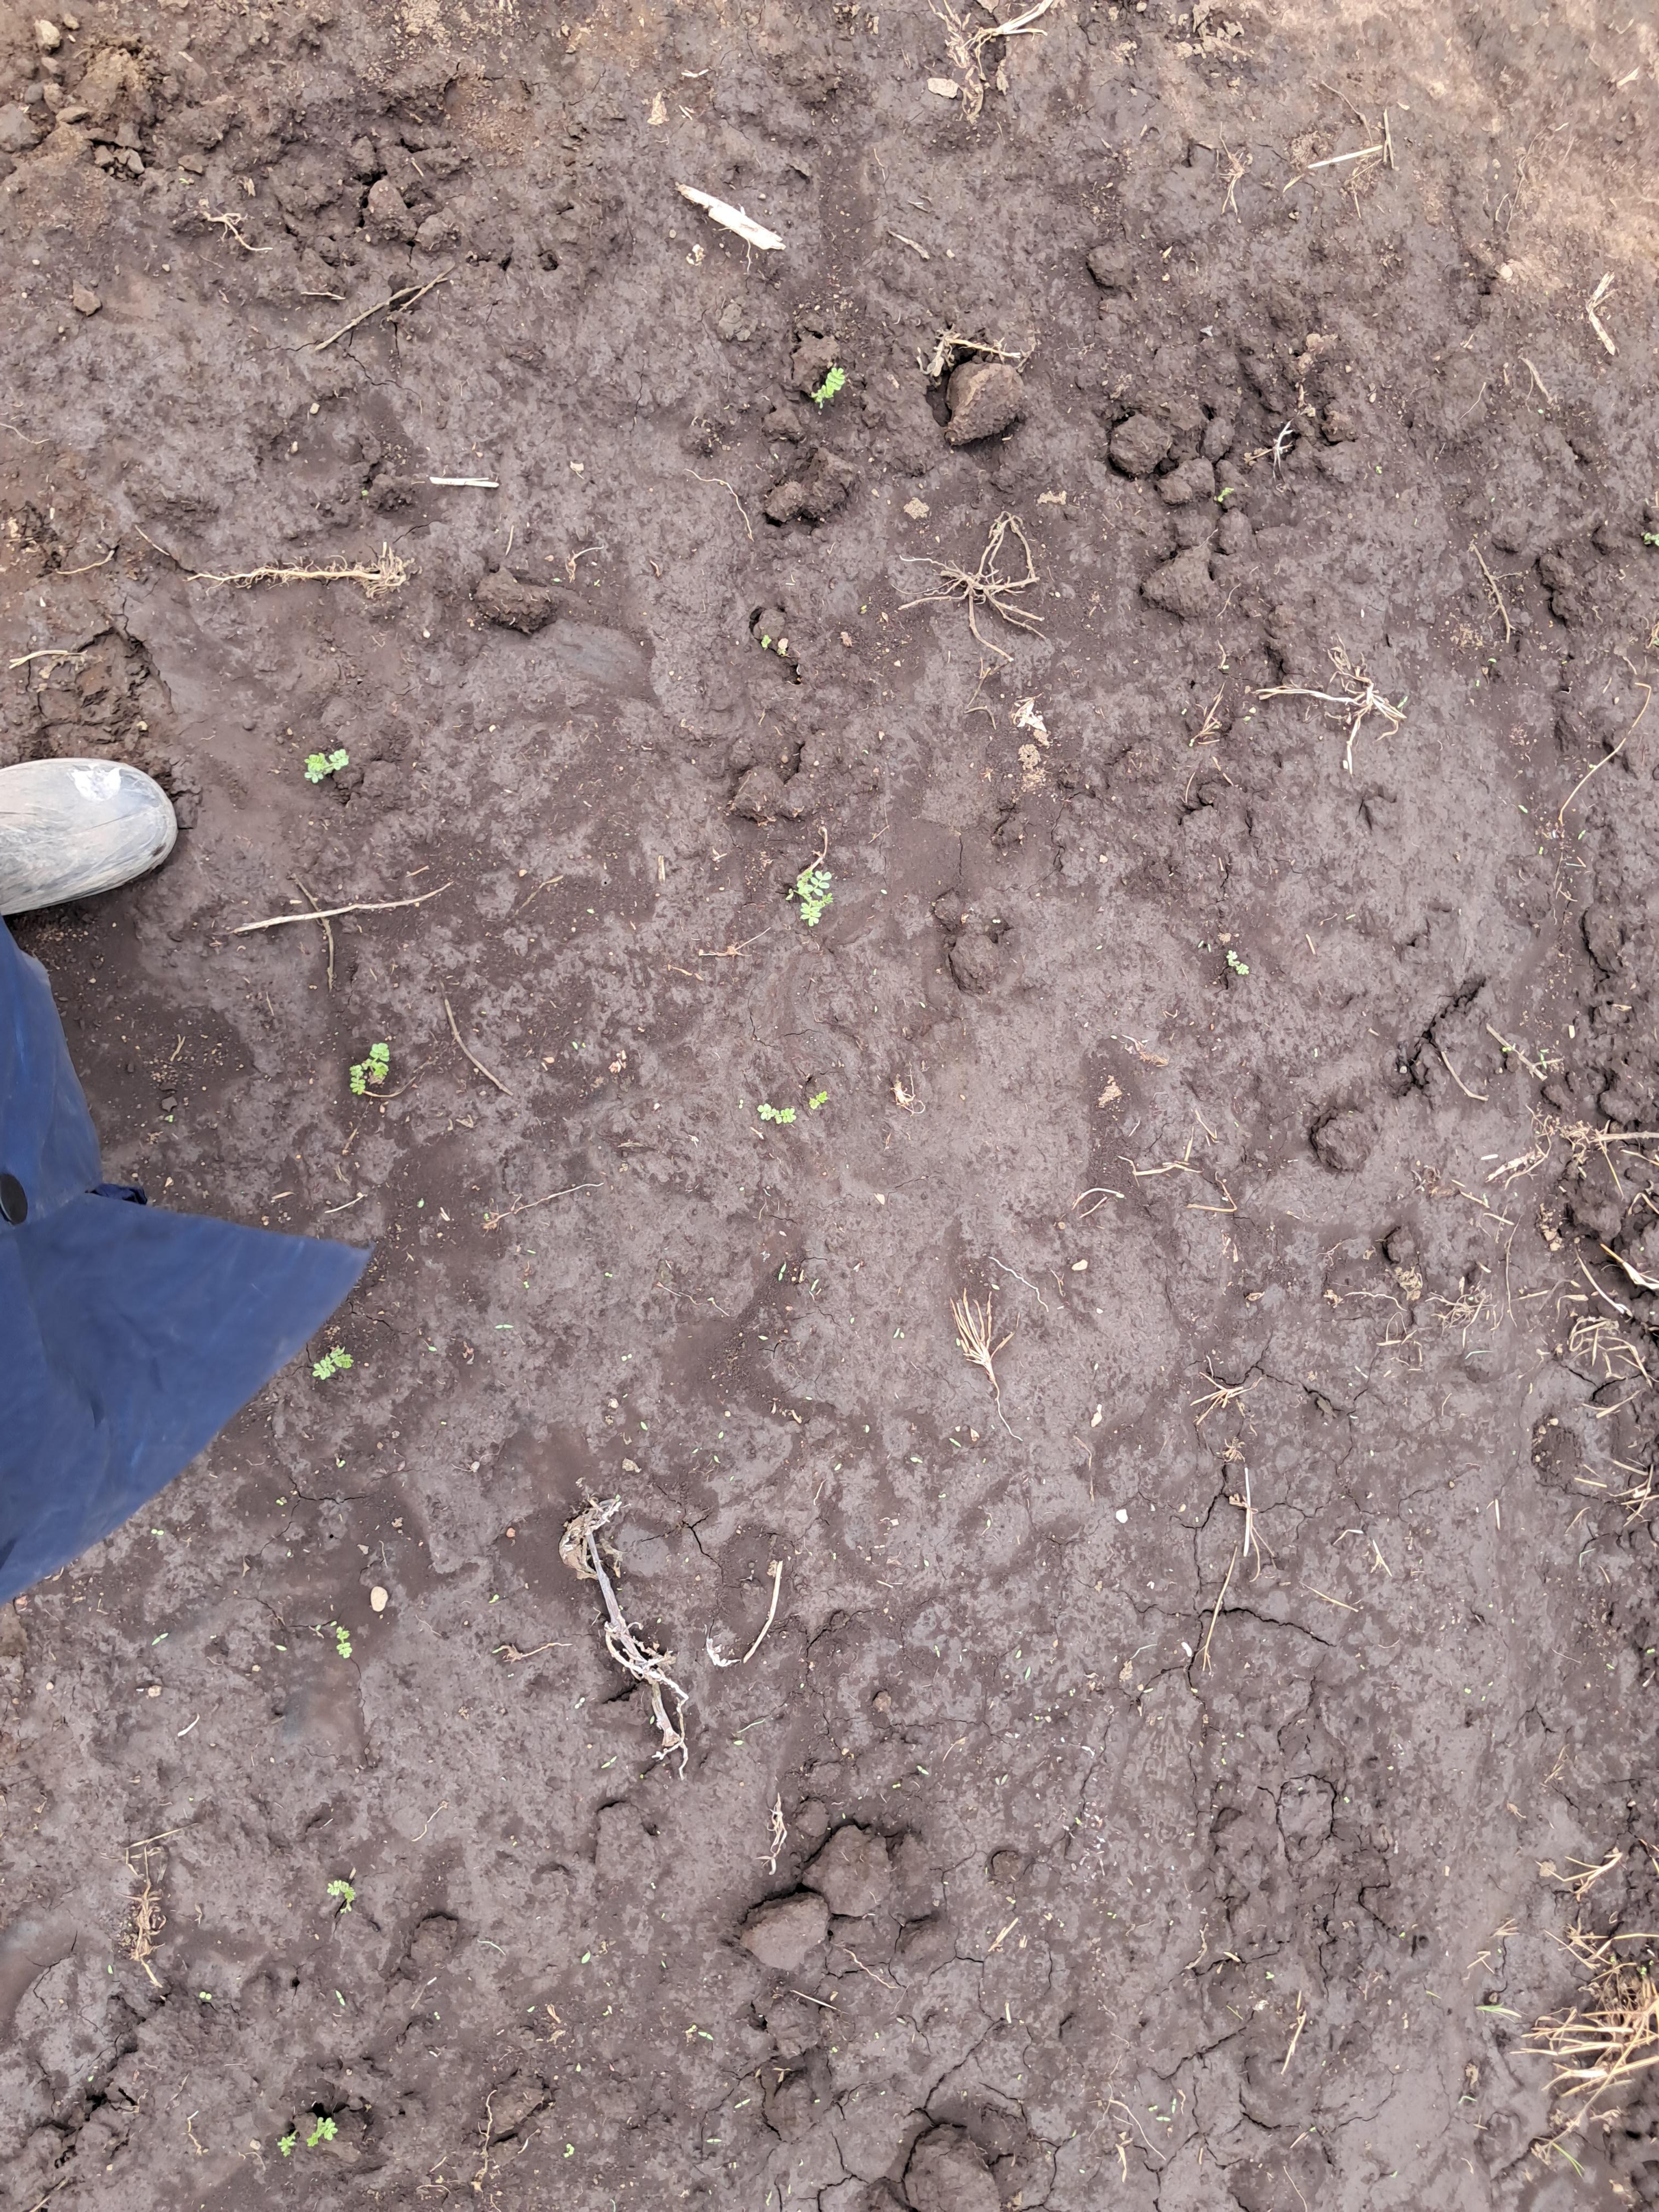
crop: chickpea
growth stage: emergence
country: Tanzania
